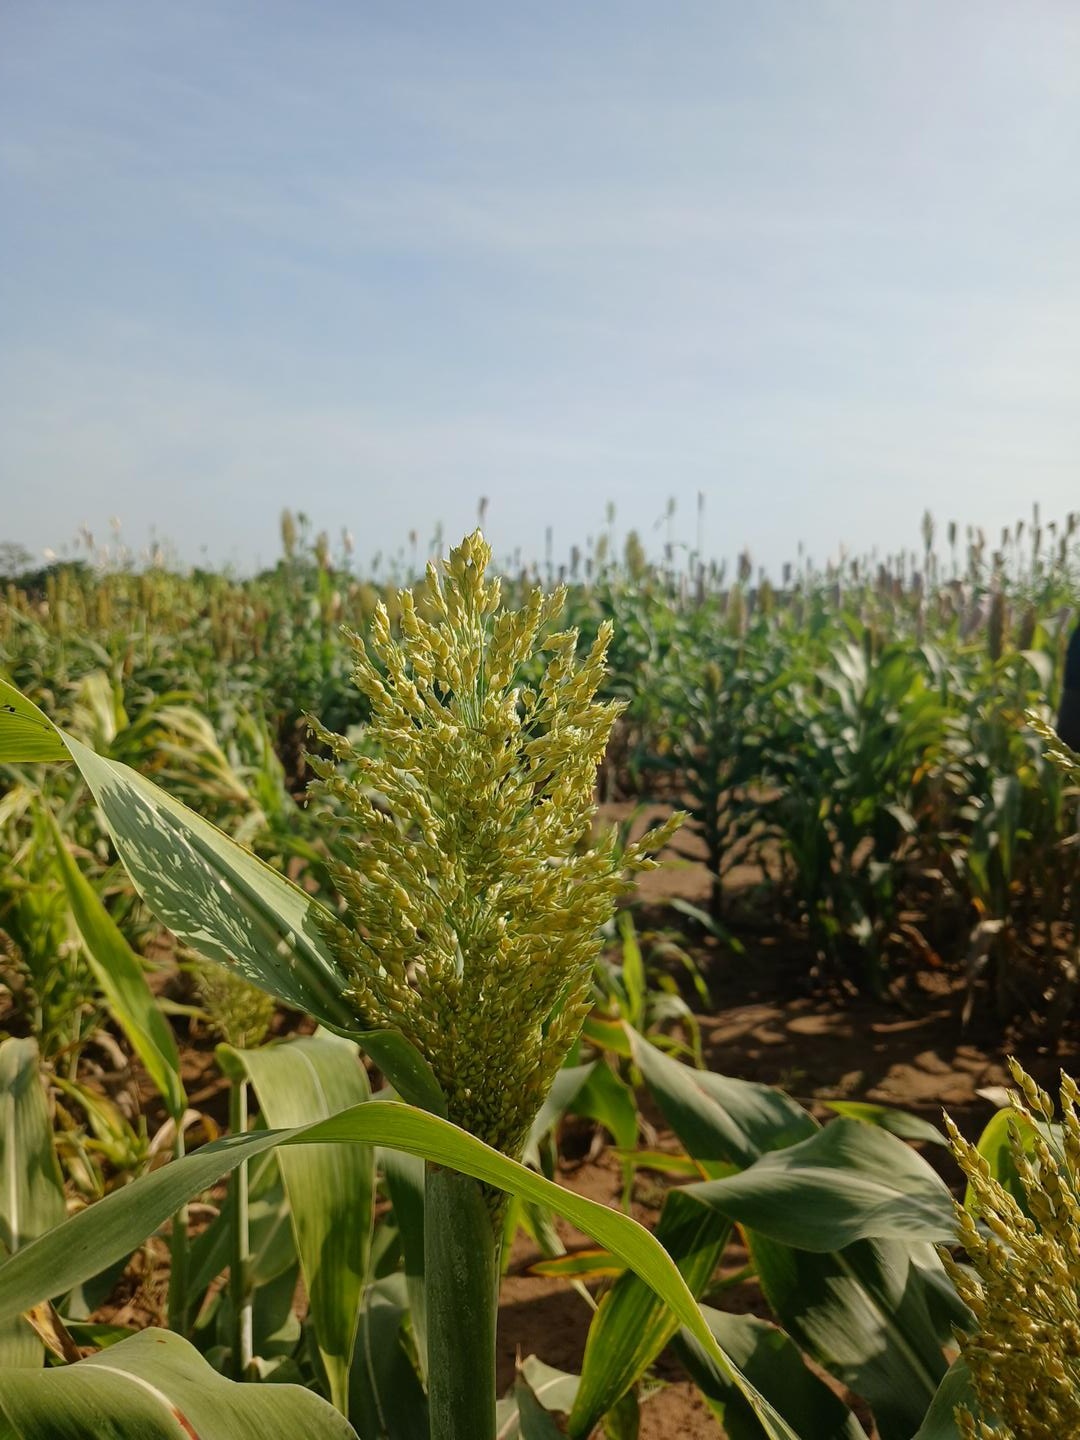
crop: sorghum
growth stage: filling grain
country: Senegal
